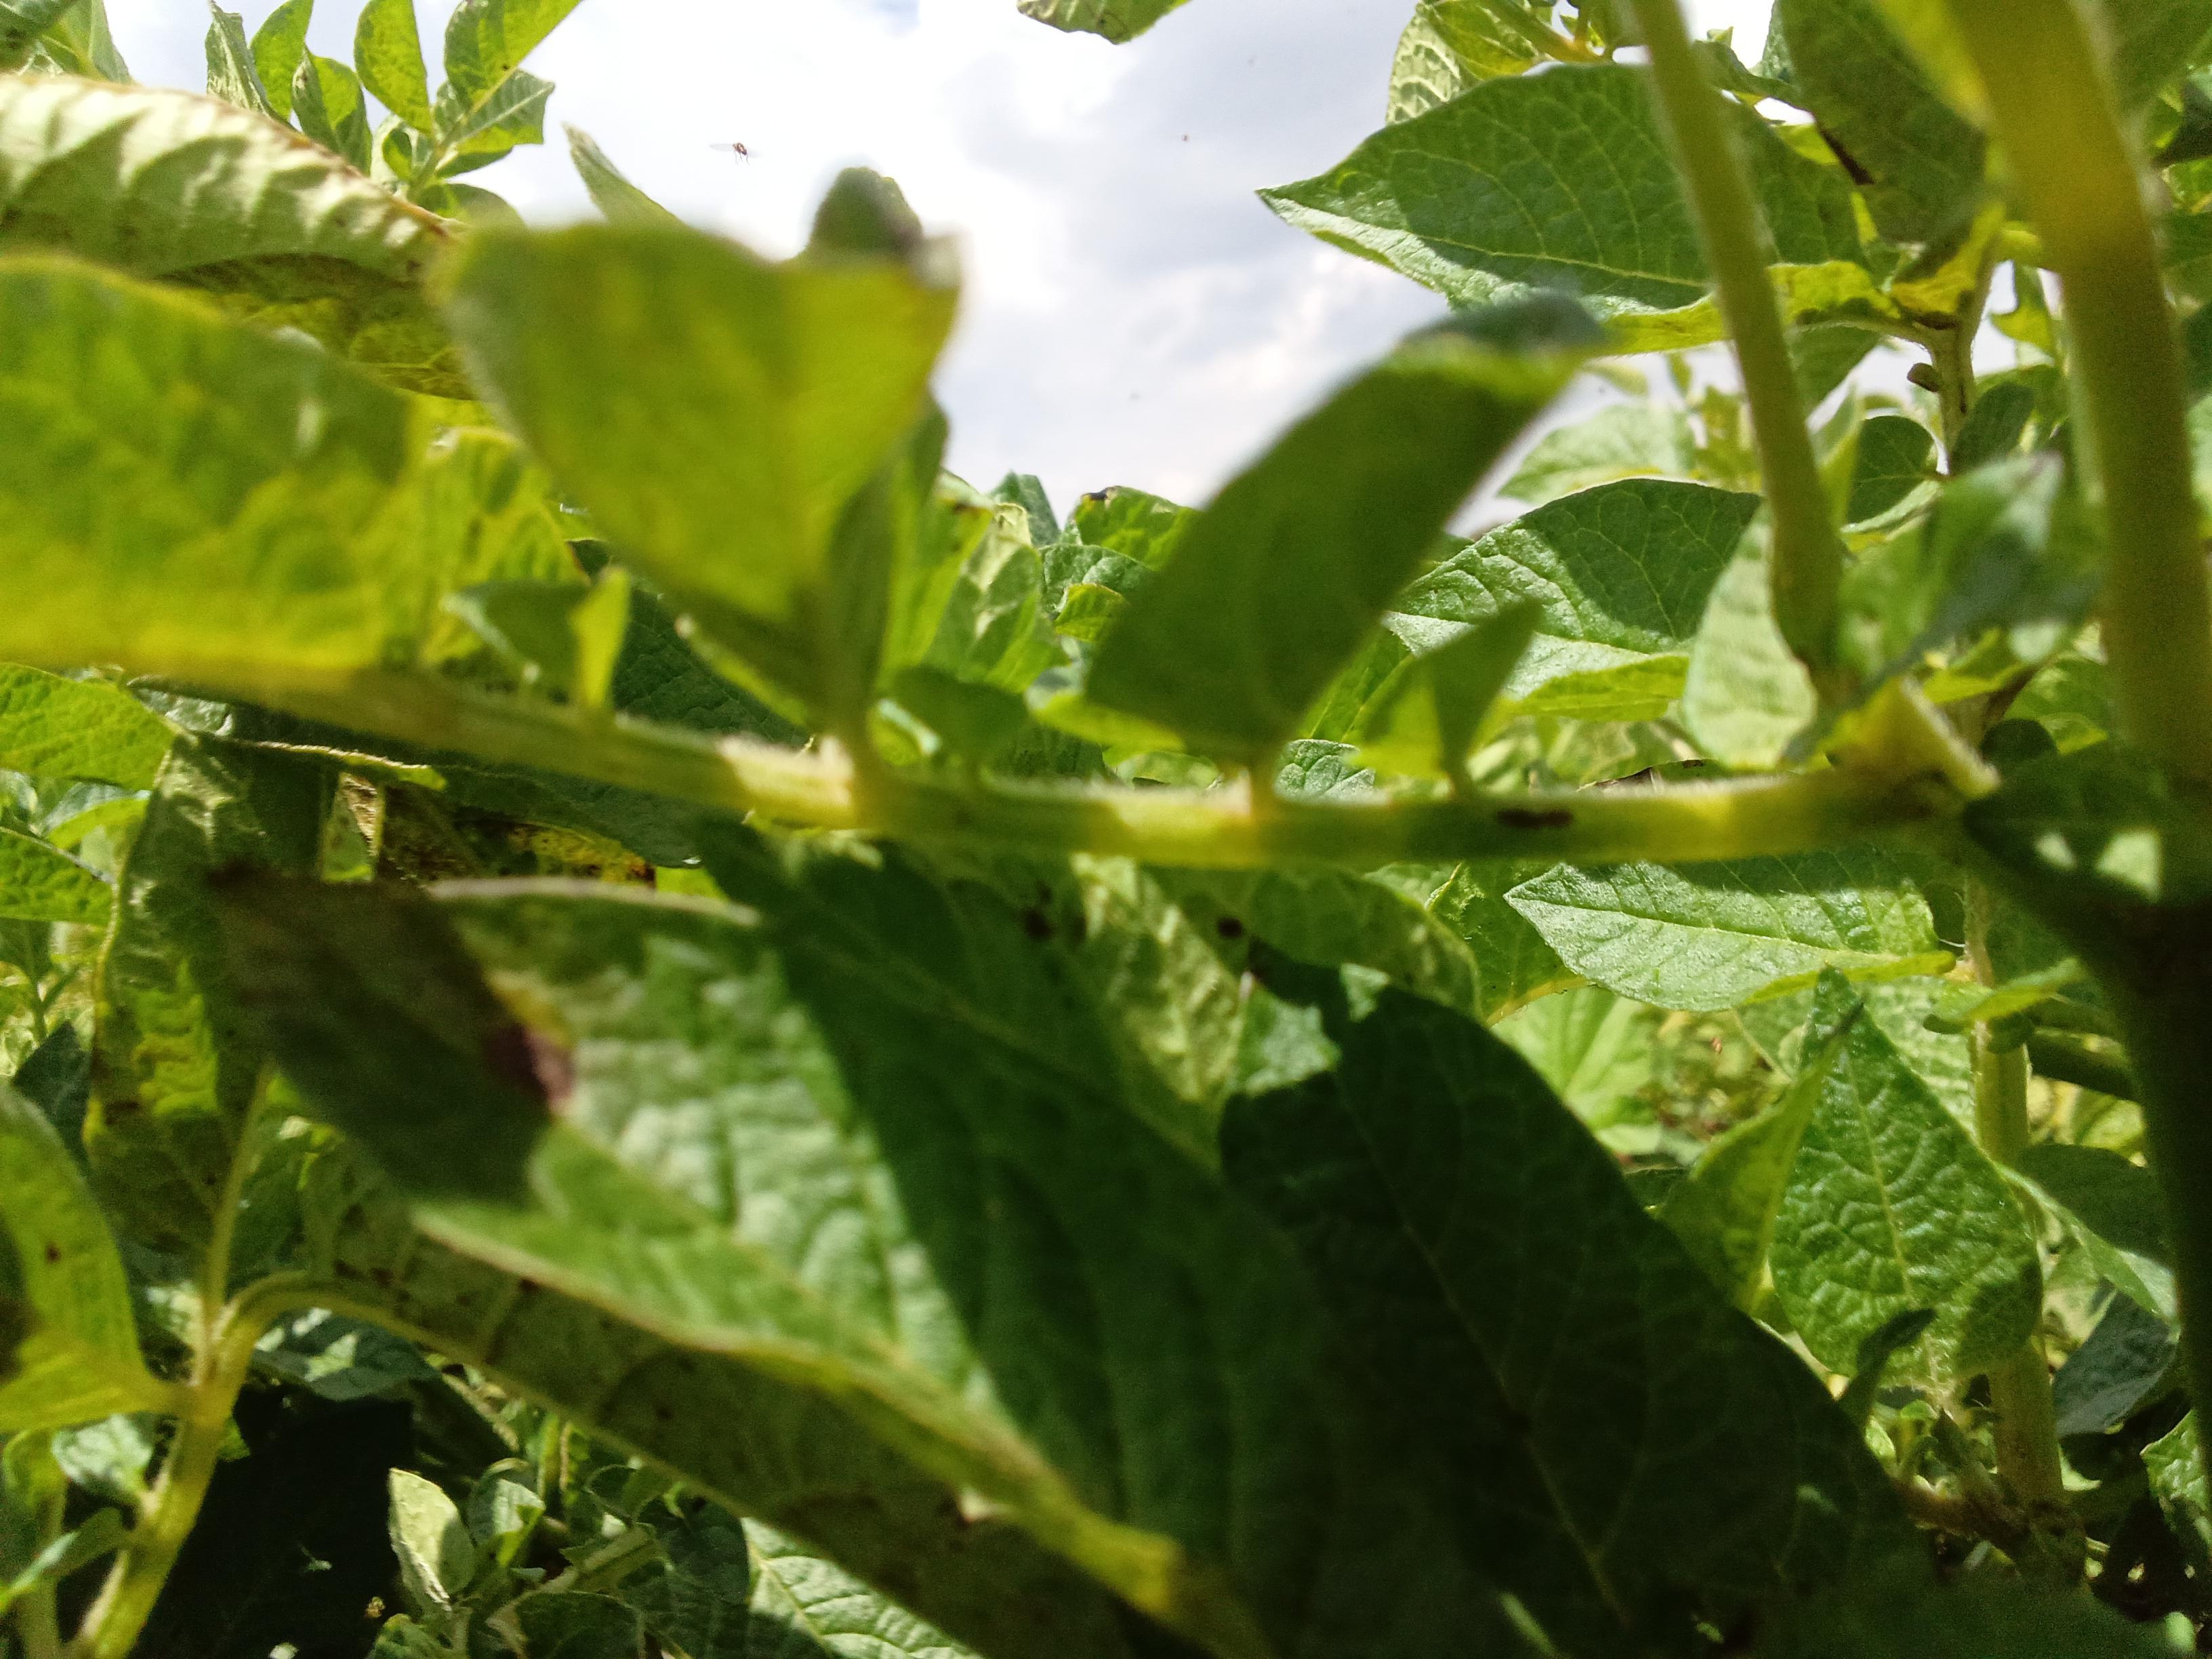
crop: potato
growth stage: vegetative
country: Kenya
